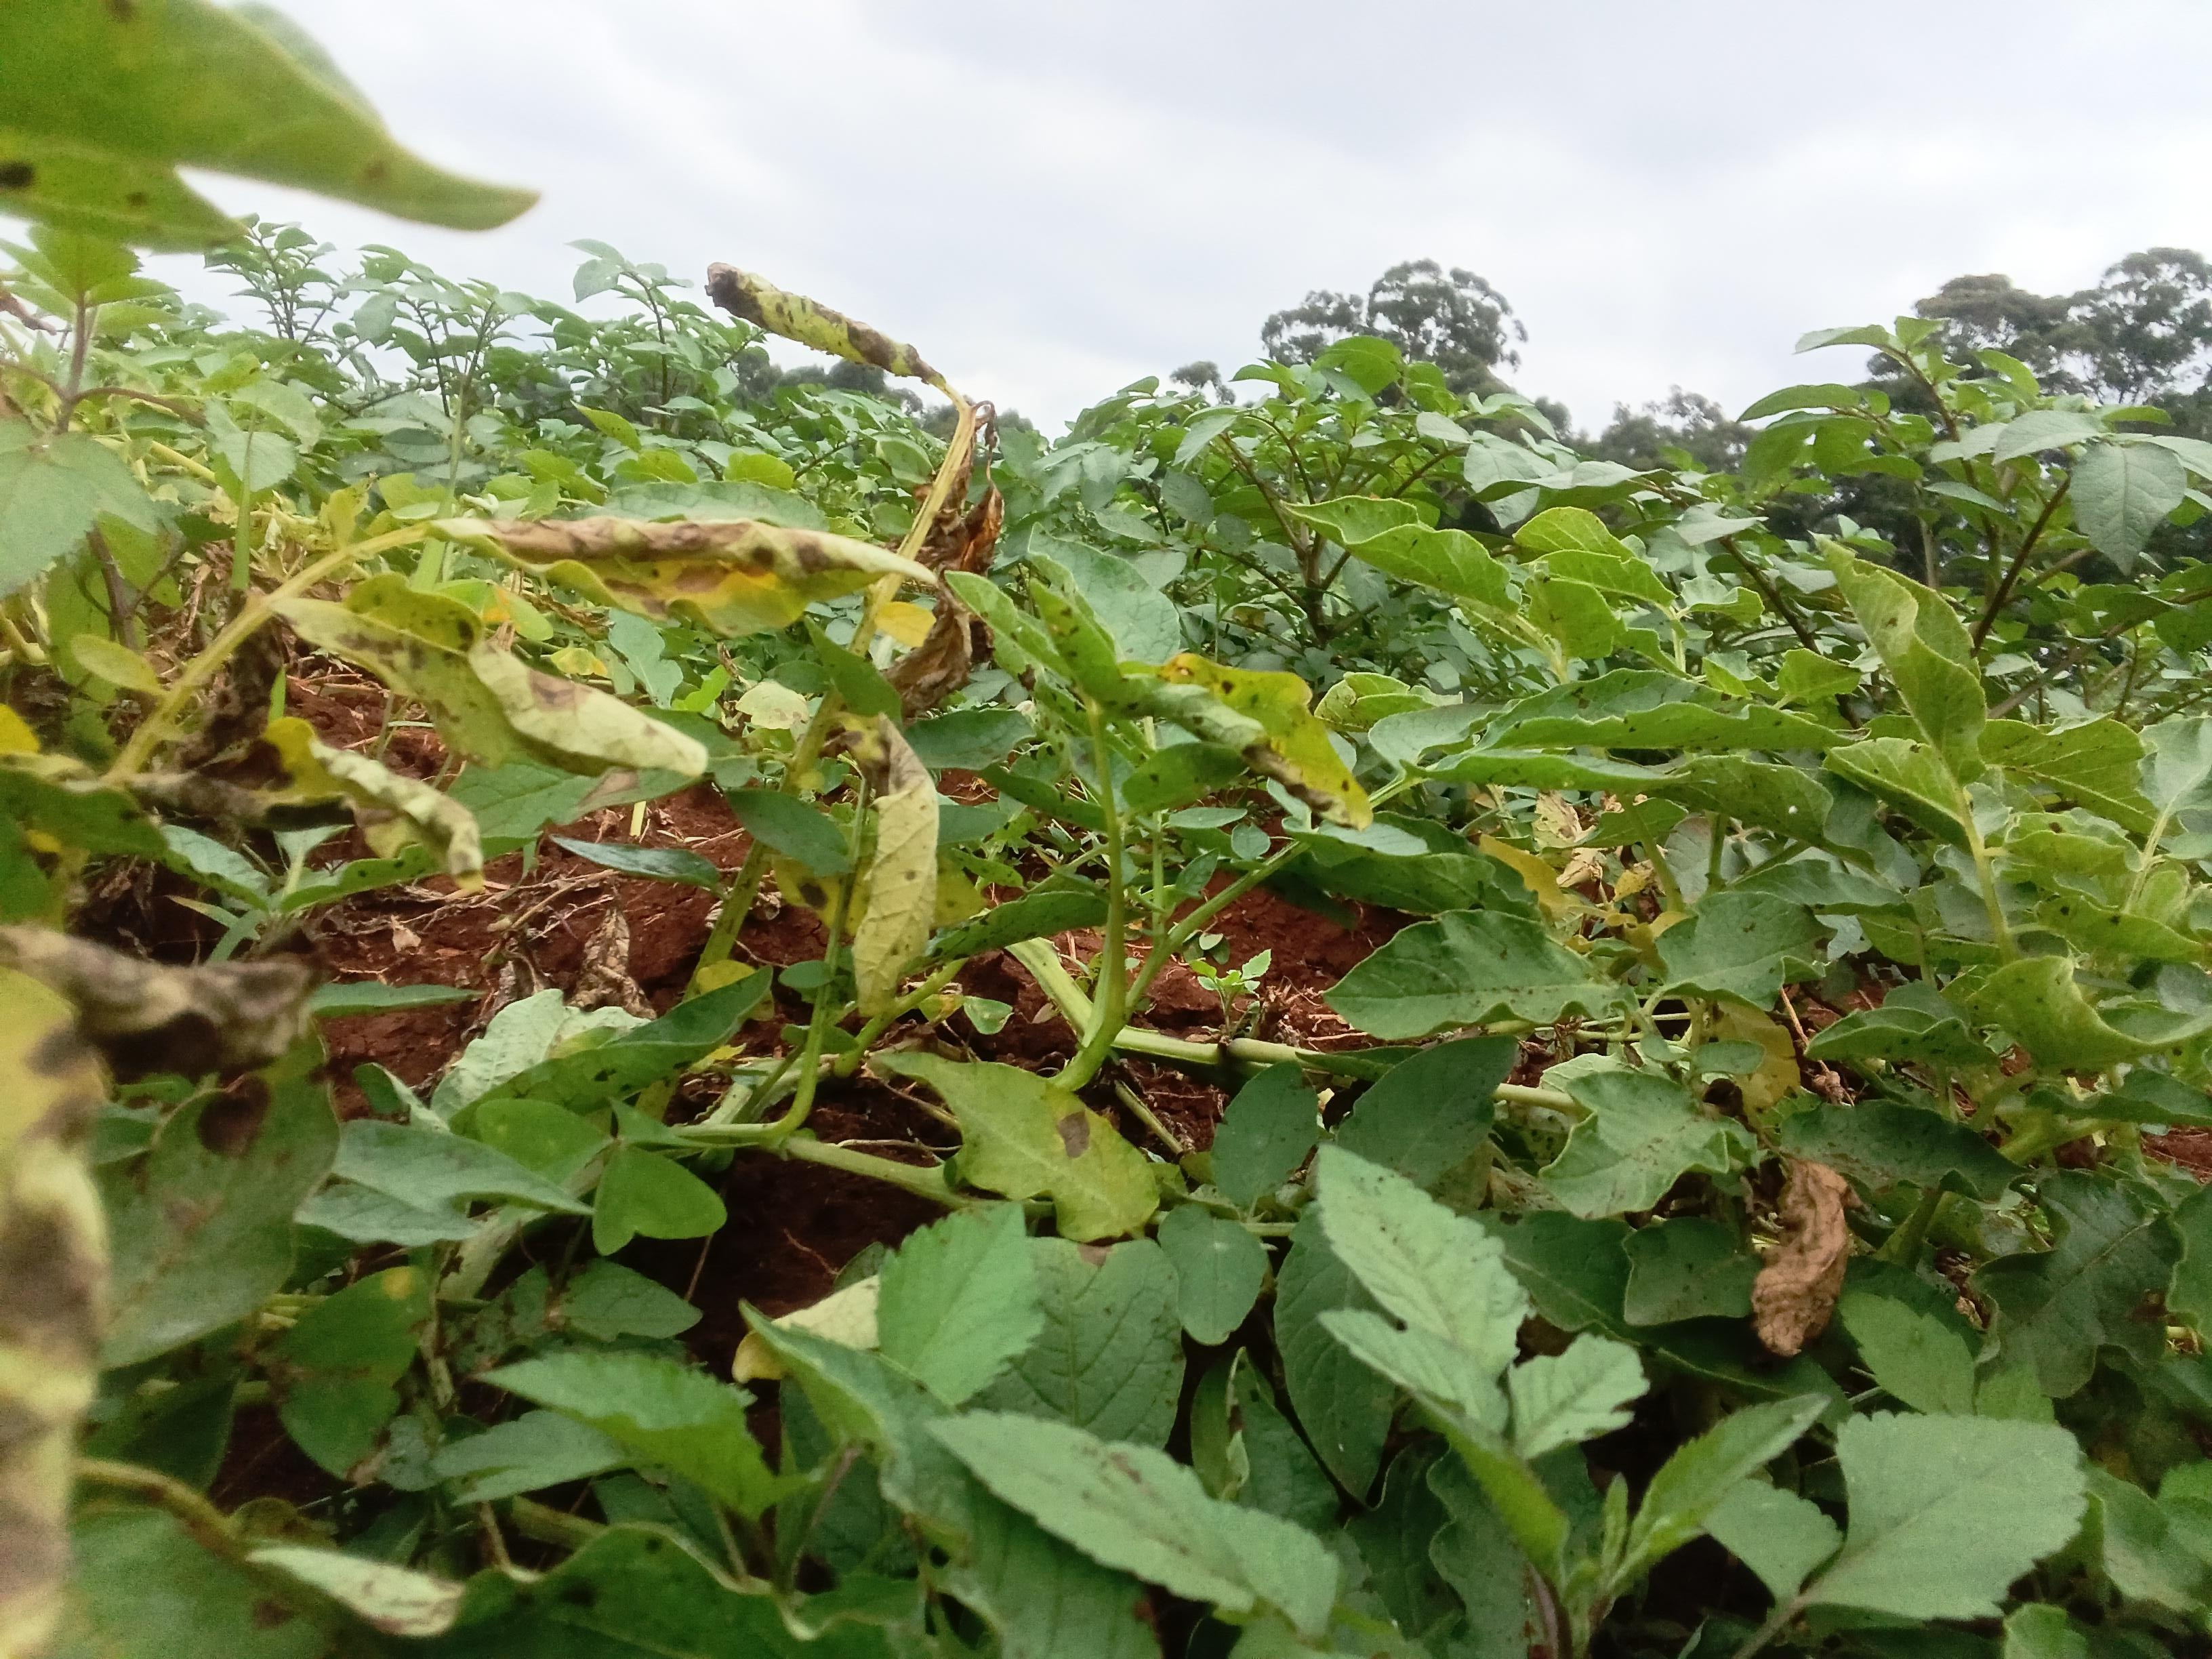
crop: potato
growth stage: harvest maturity
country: Kenya
